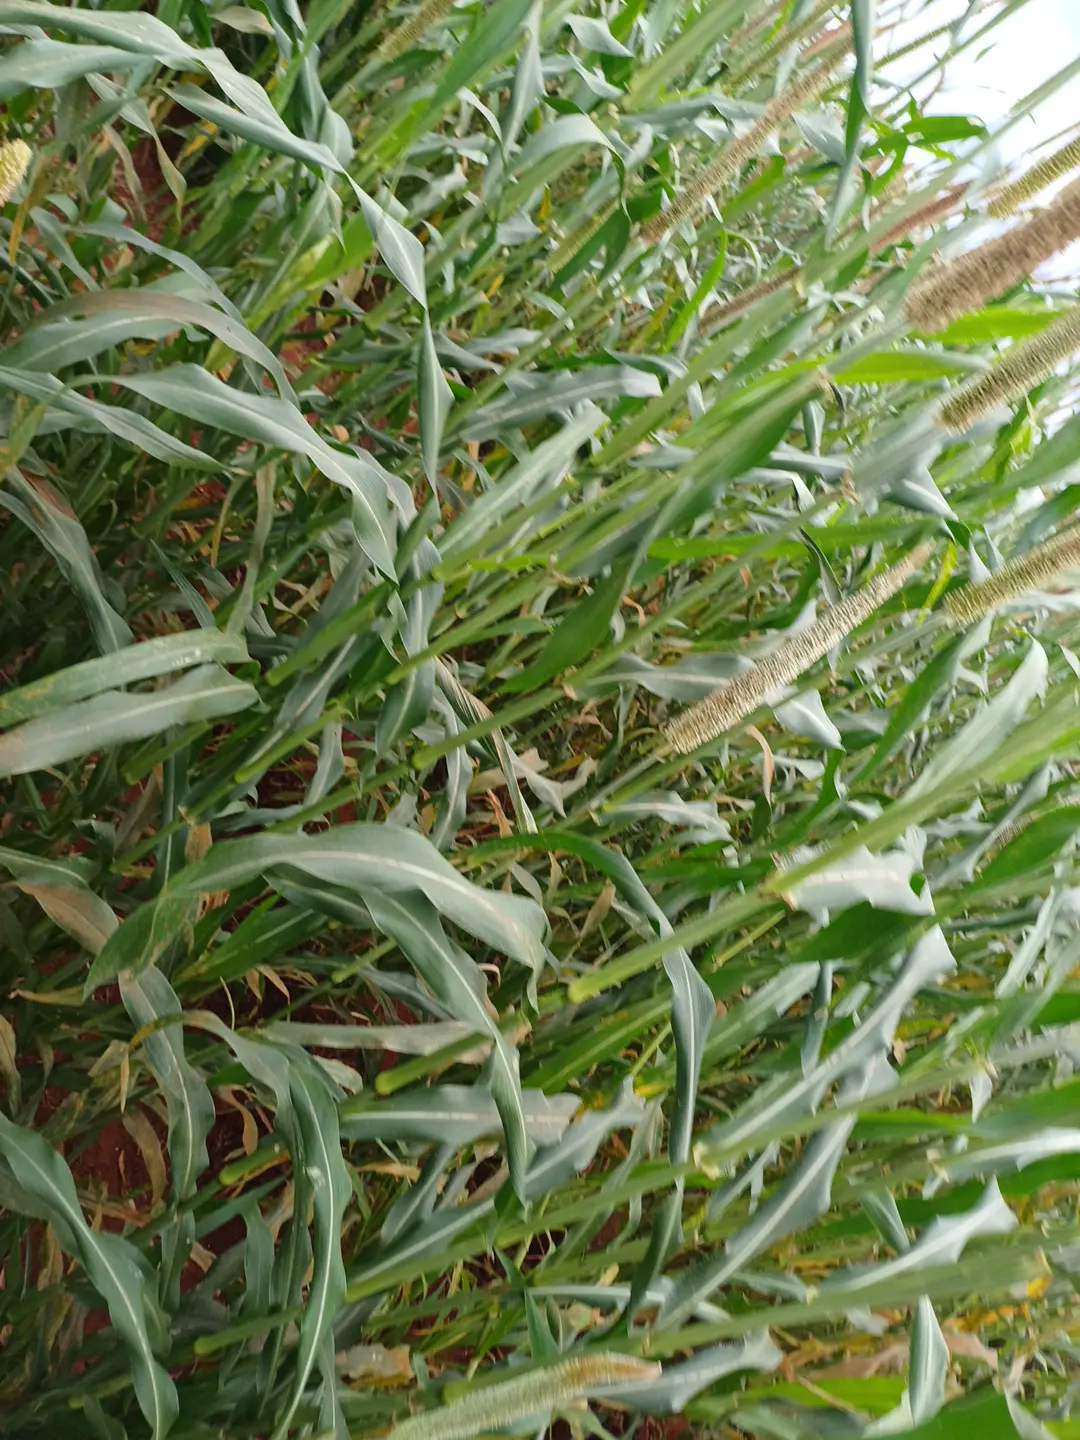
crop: pearl millet
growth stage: flowering
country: Kenya
